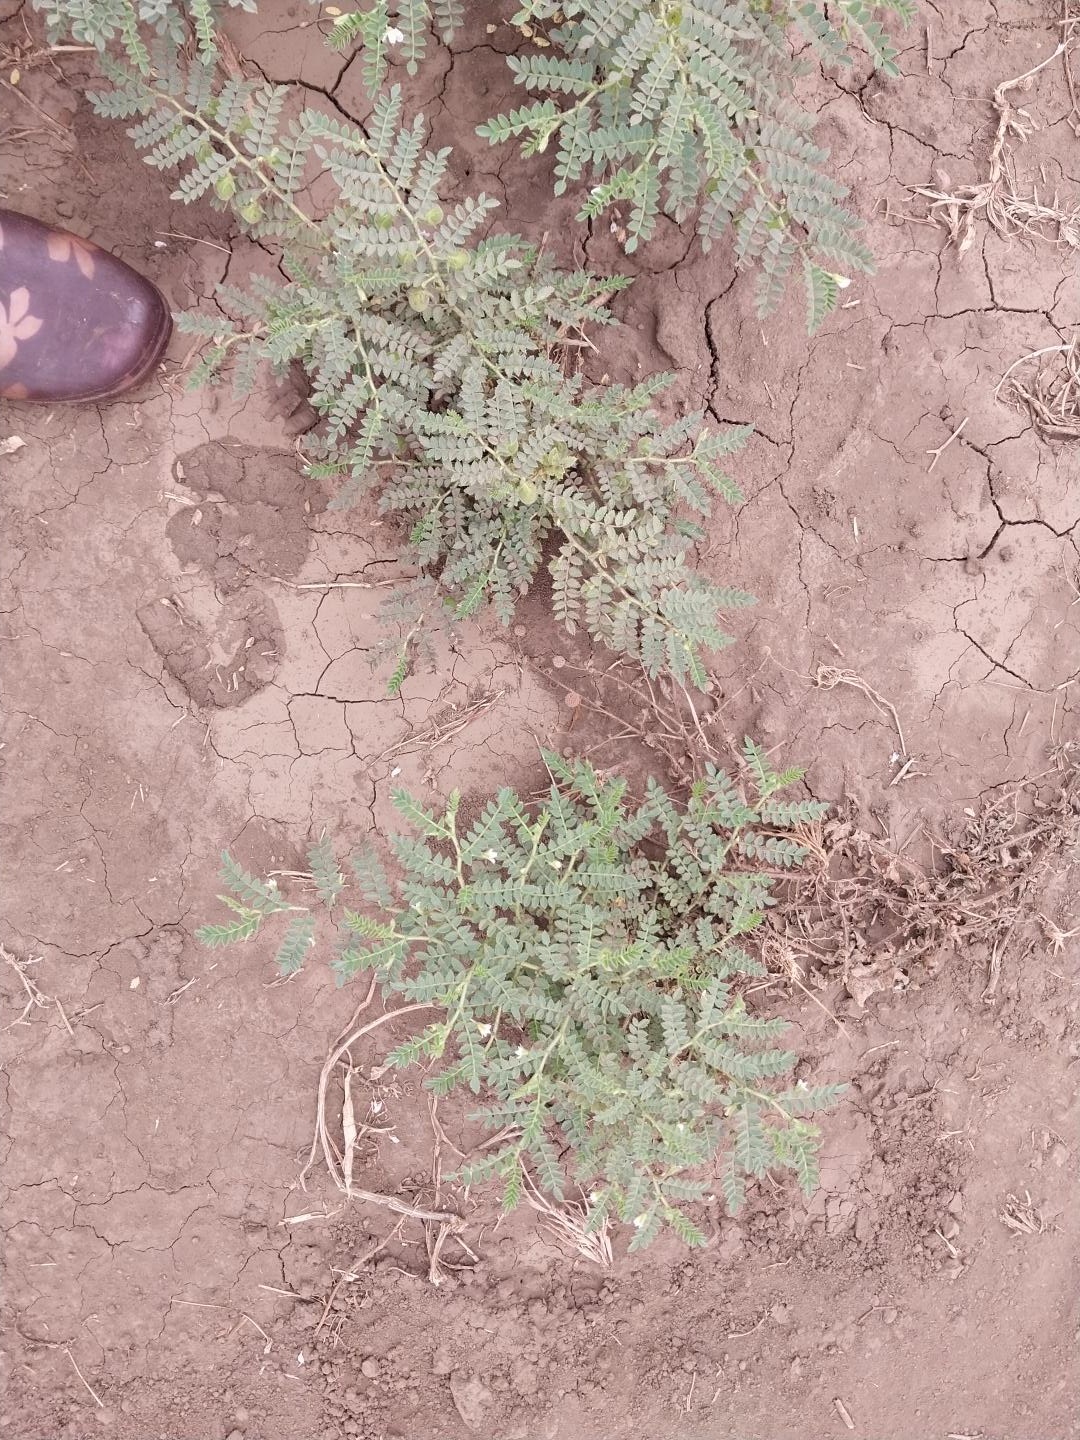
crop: chickpea
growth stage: development pod
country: Tanzania
